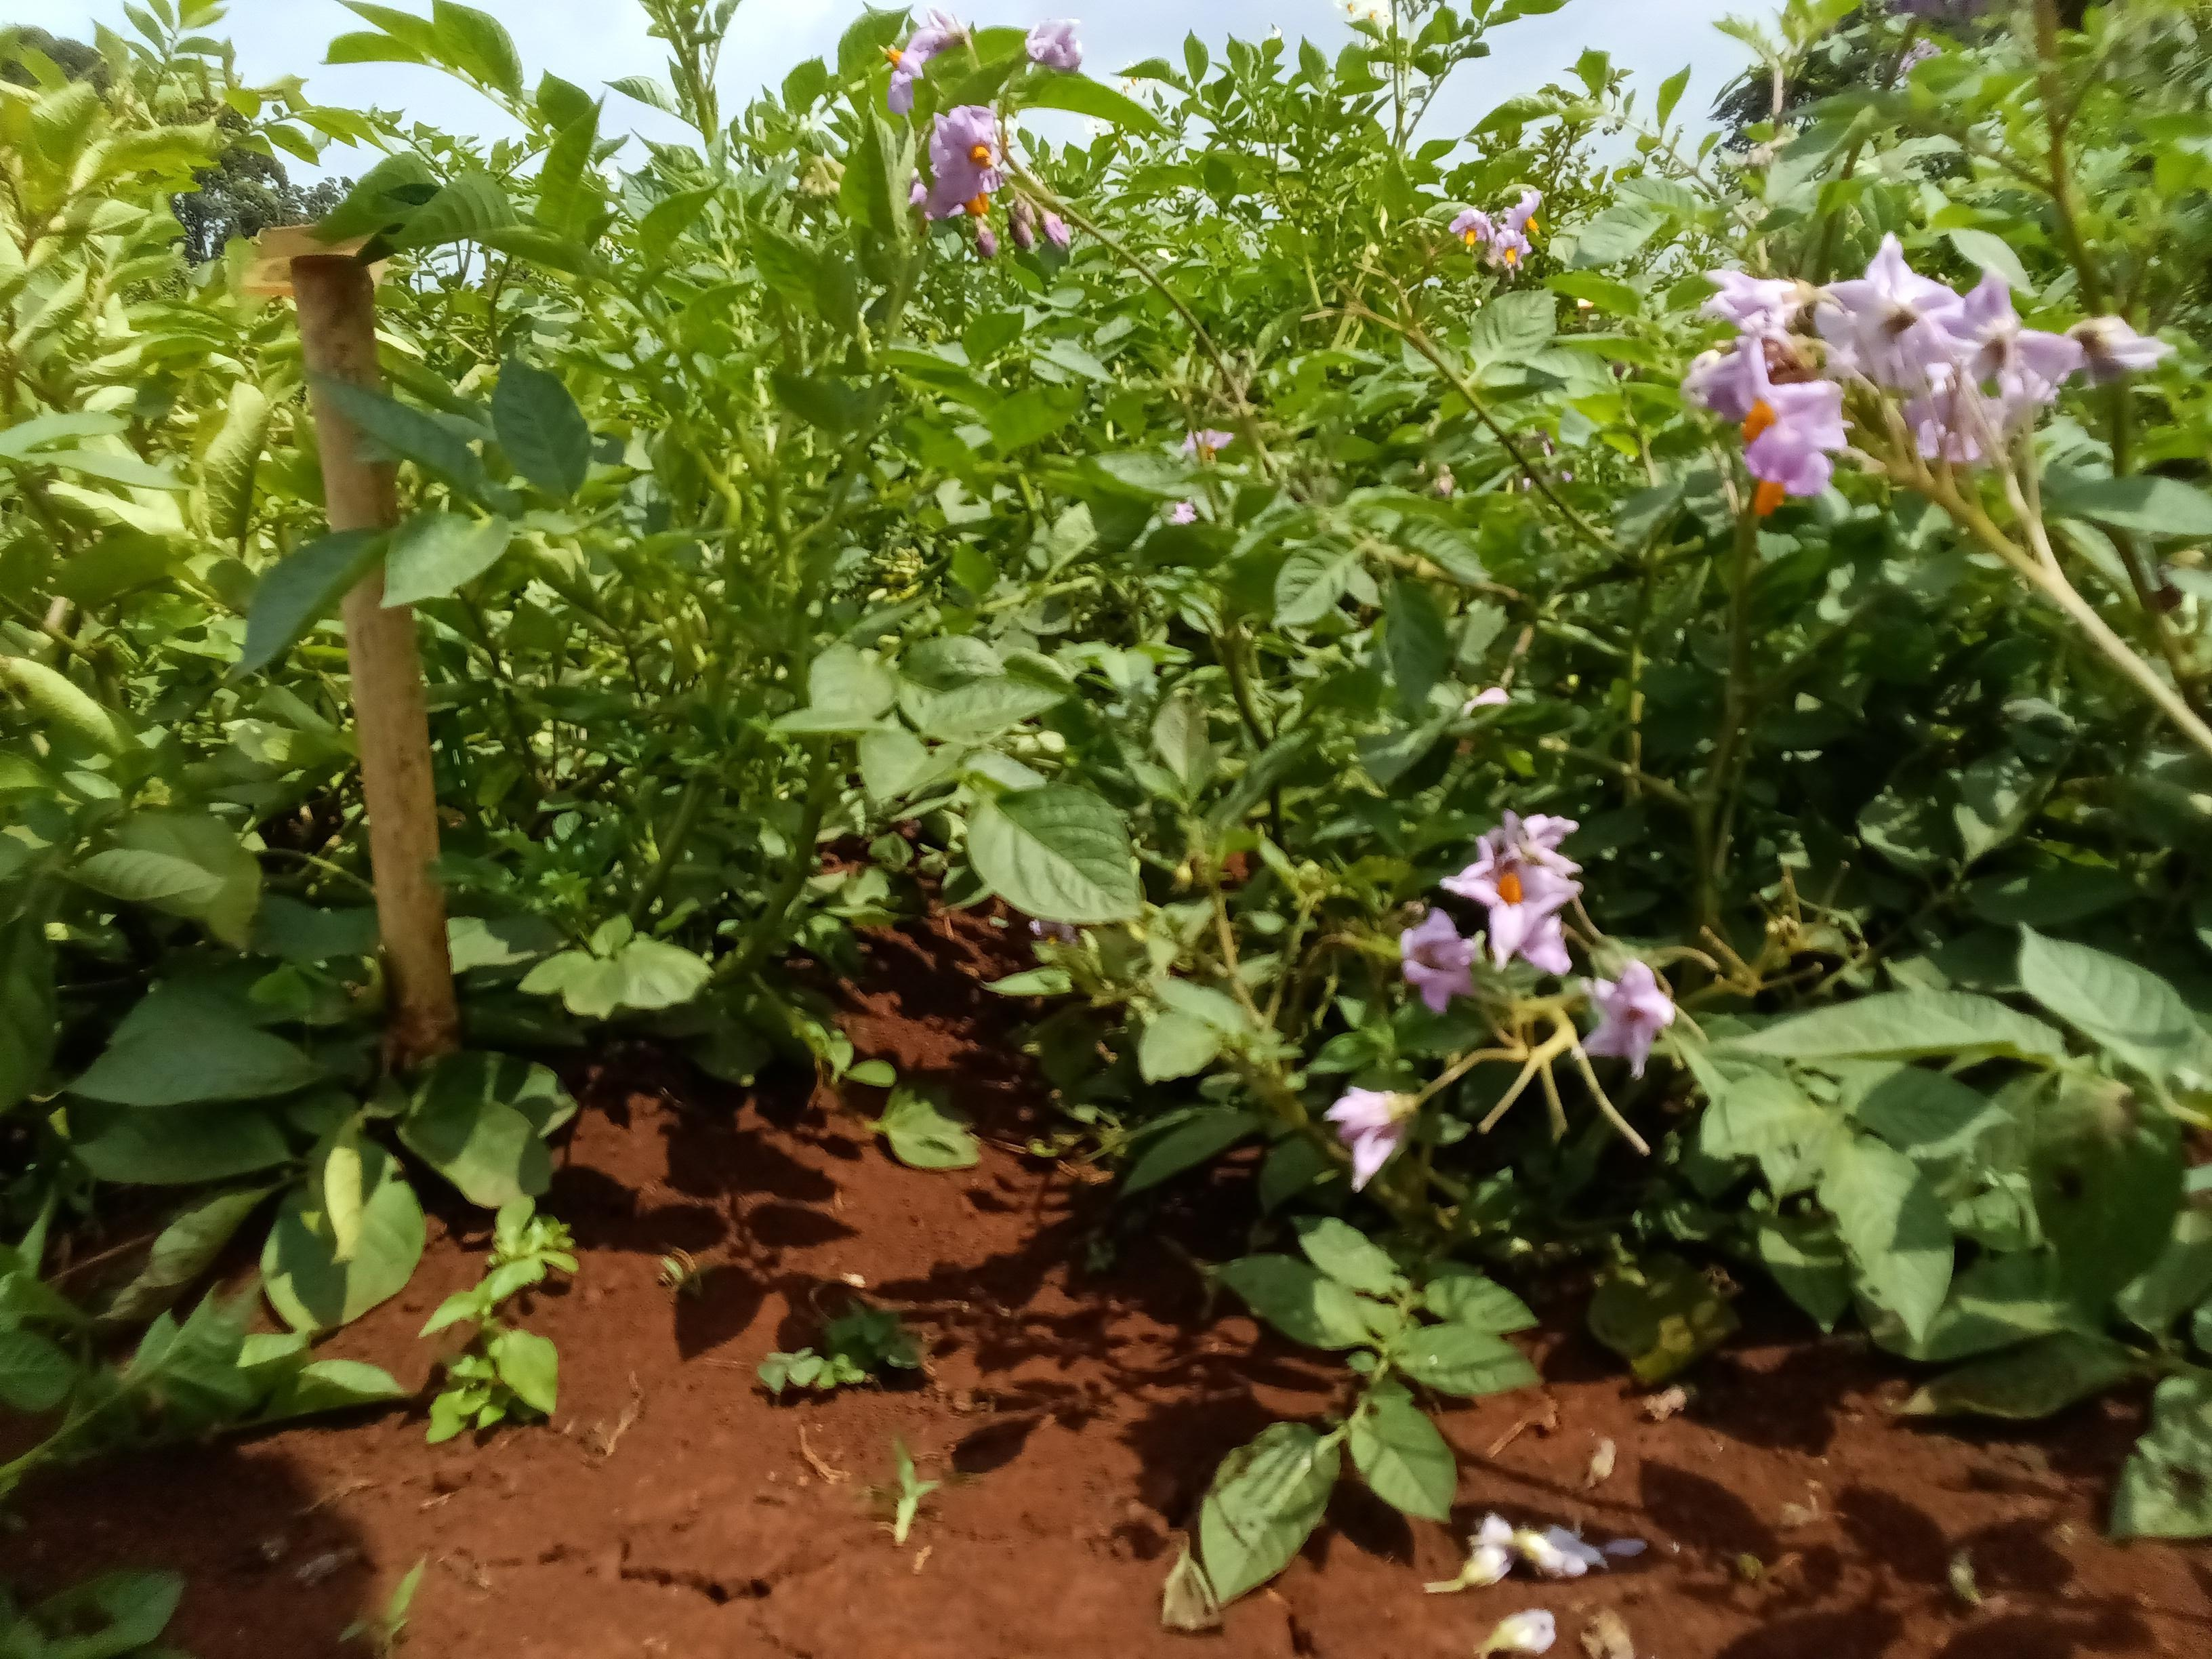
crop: potato
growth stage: maturity
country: Kenya
